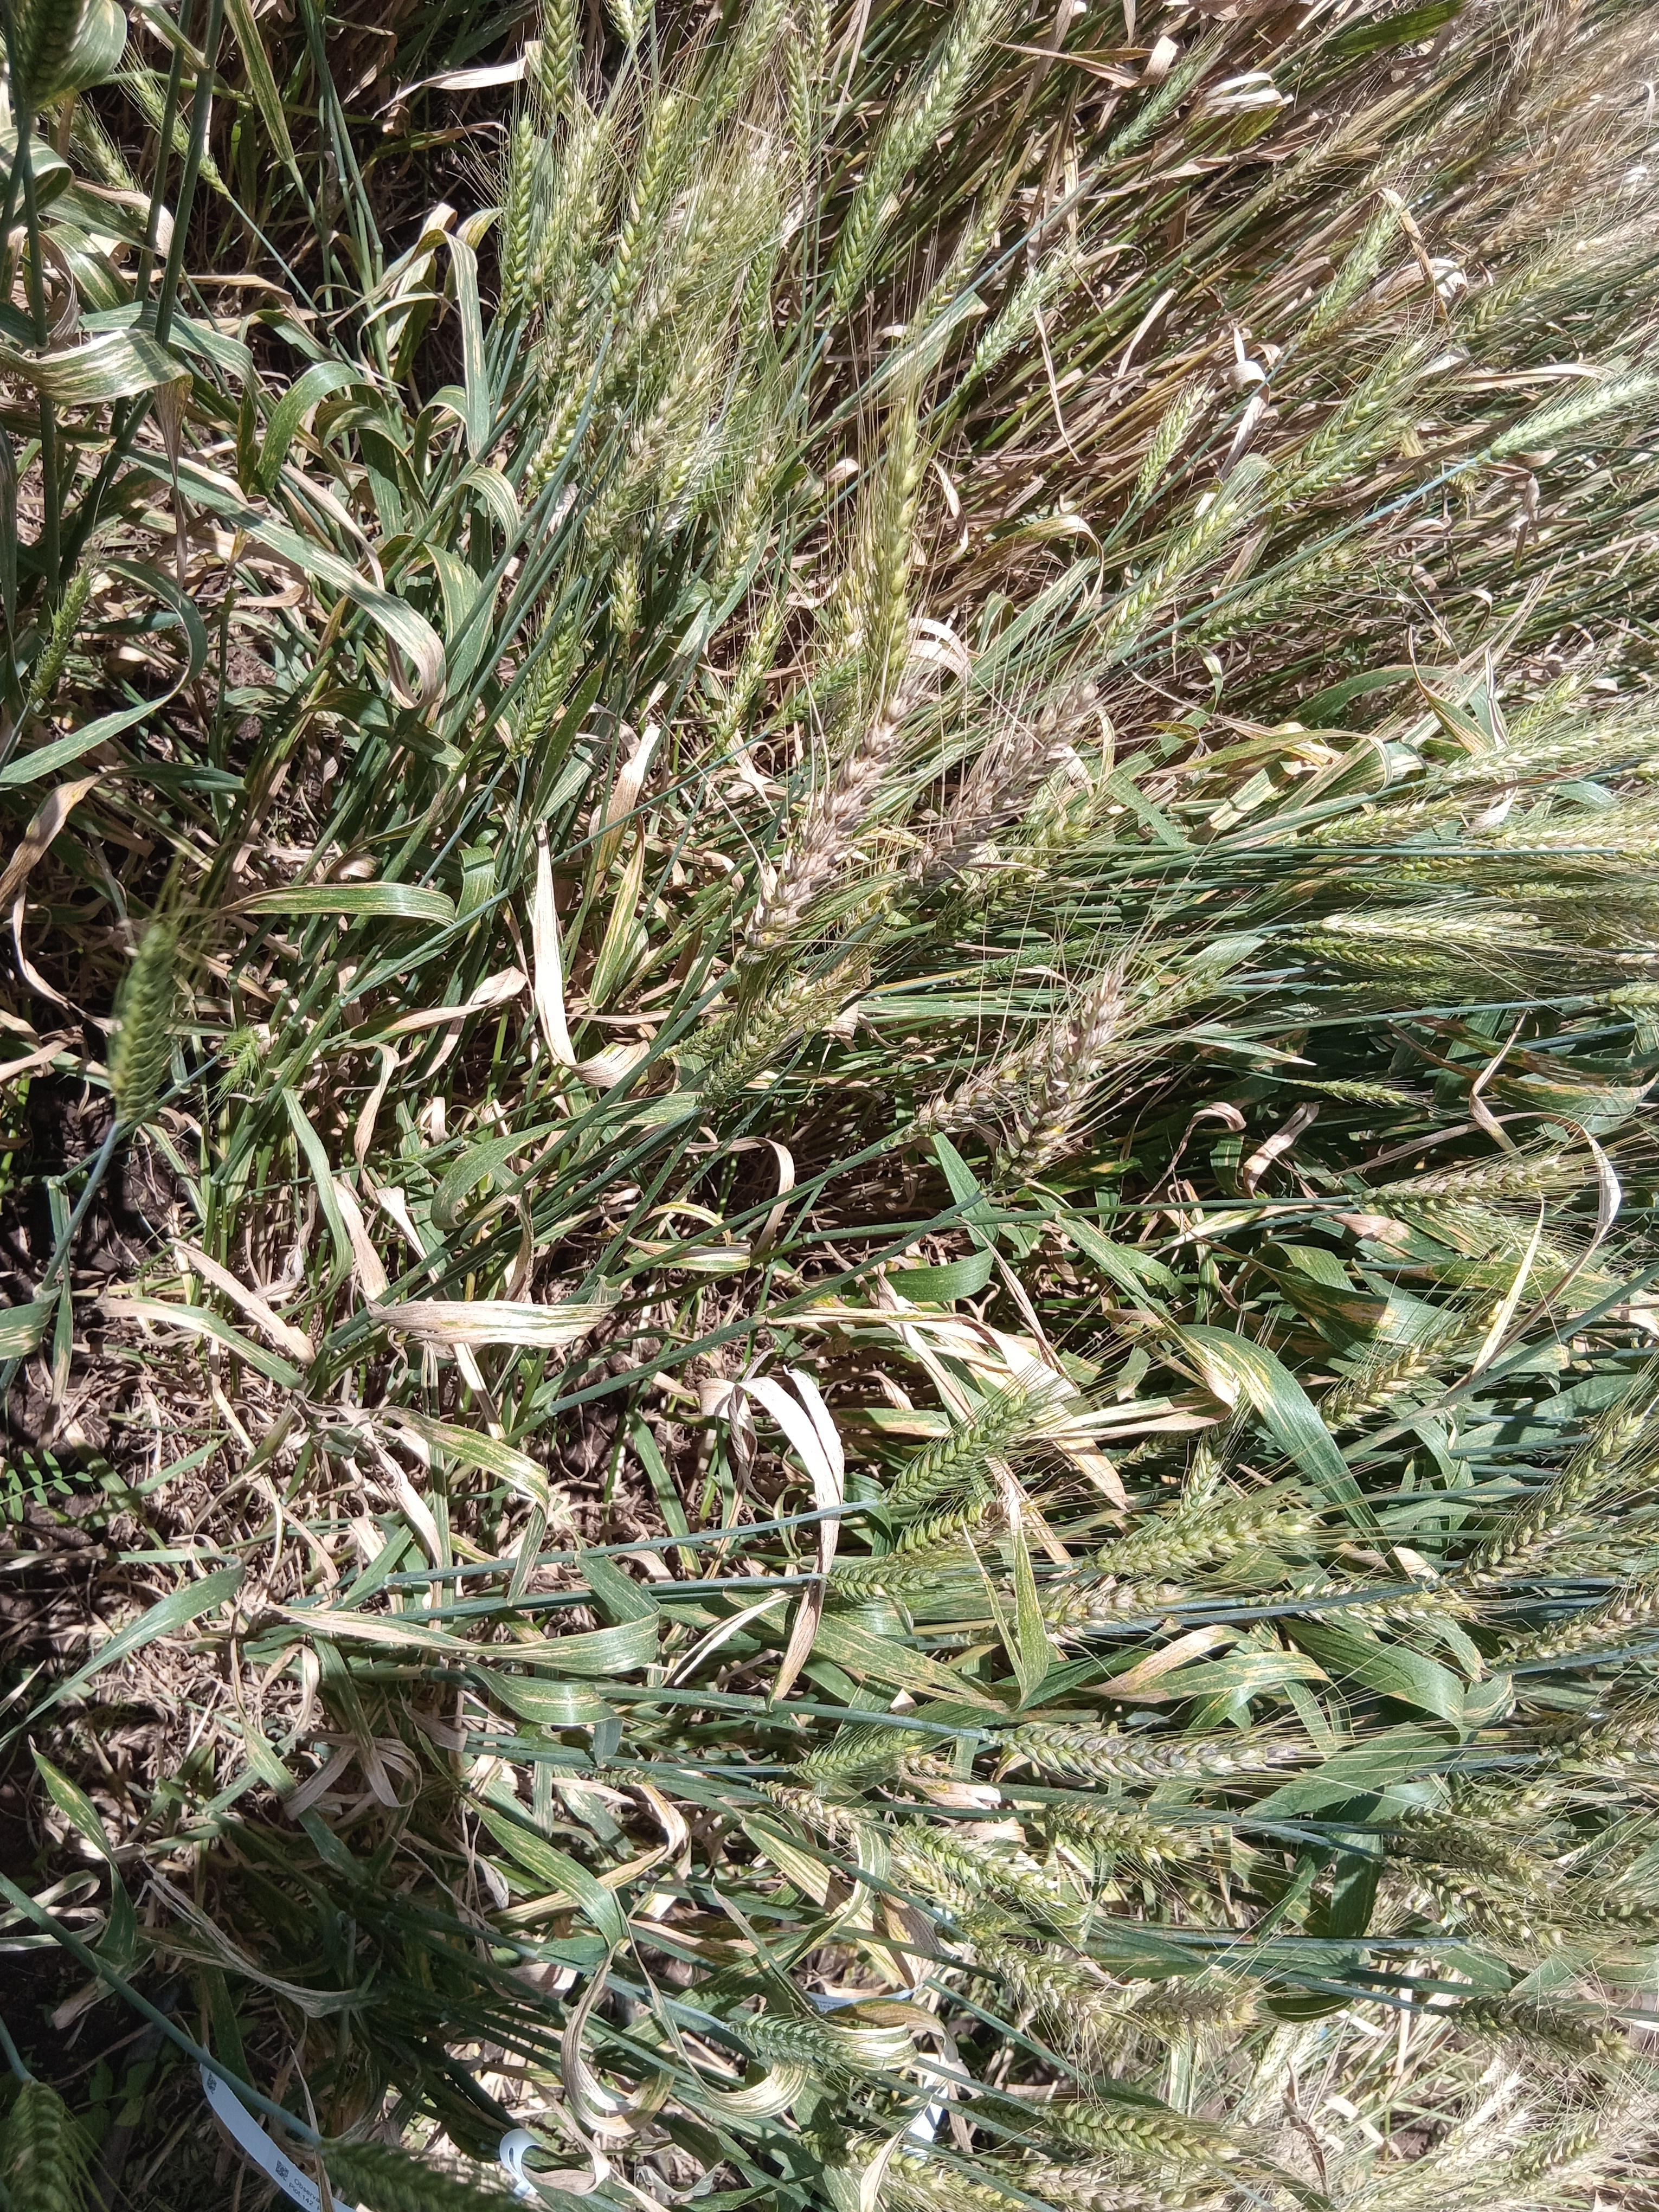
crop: wheat
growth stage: maturity
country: Kenya
